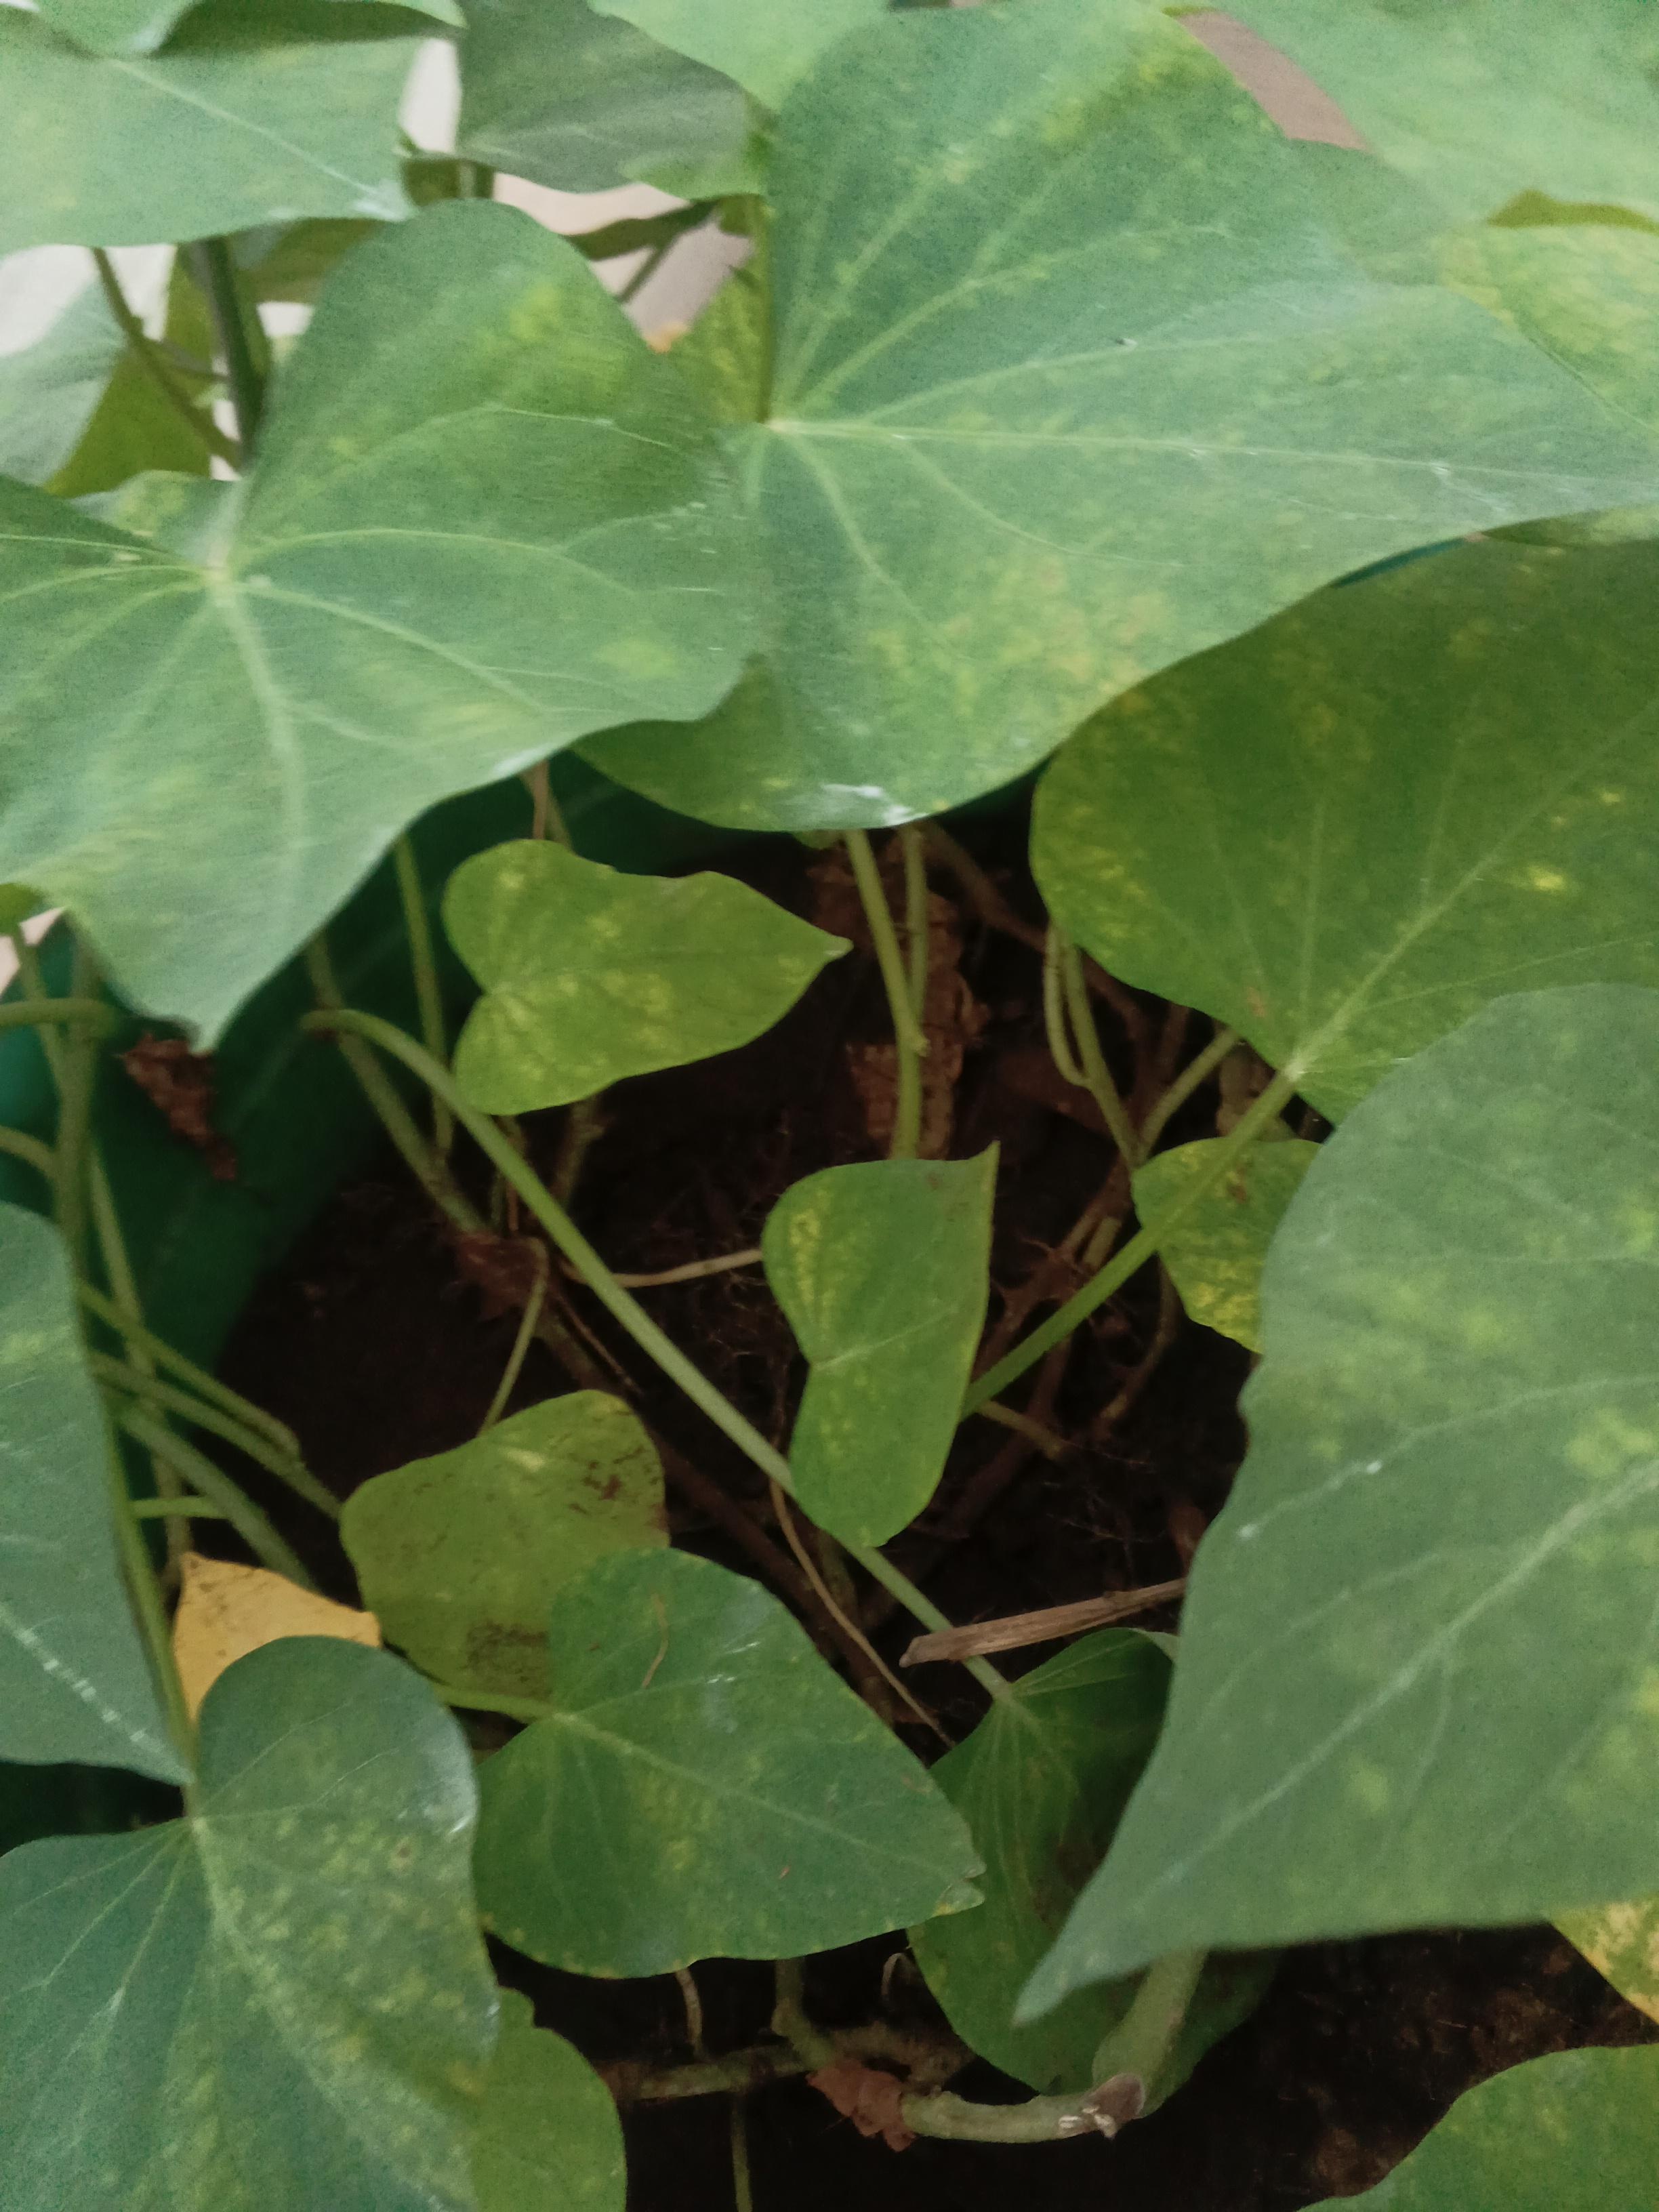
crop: sweet potato
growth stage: vegetative
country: Kenya
